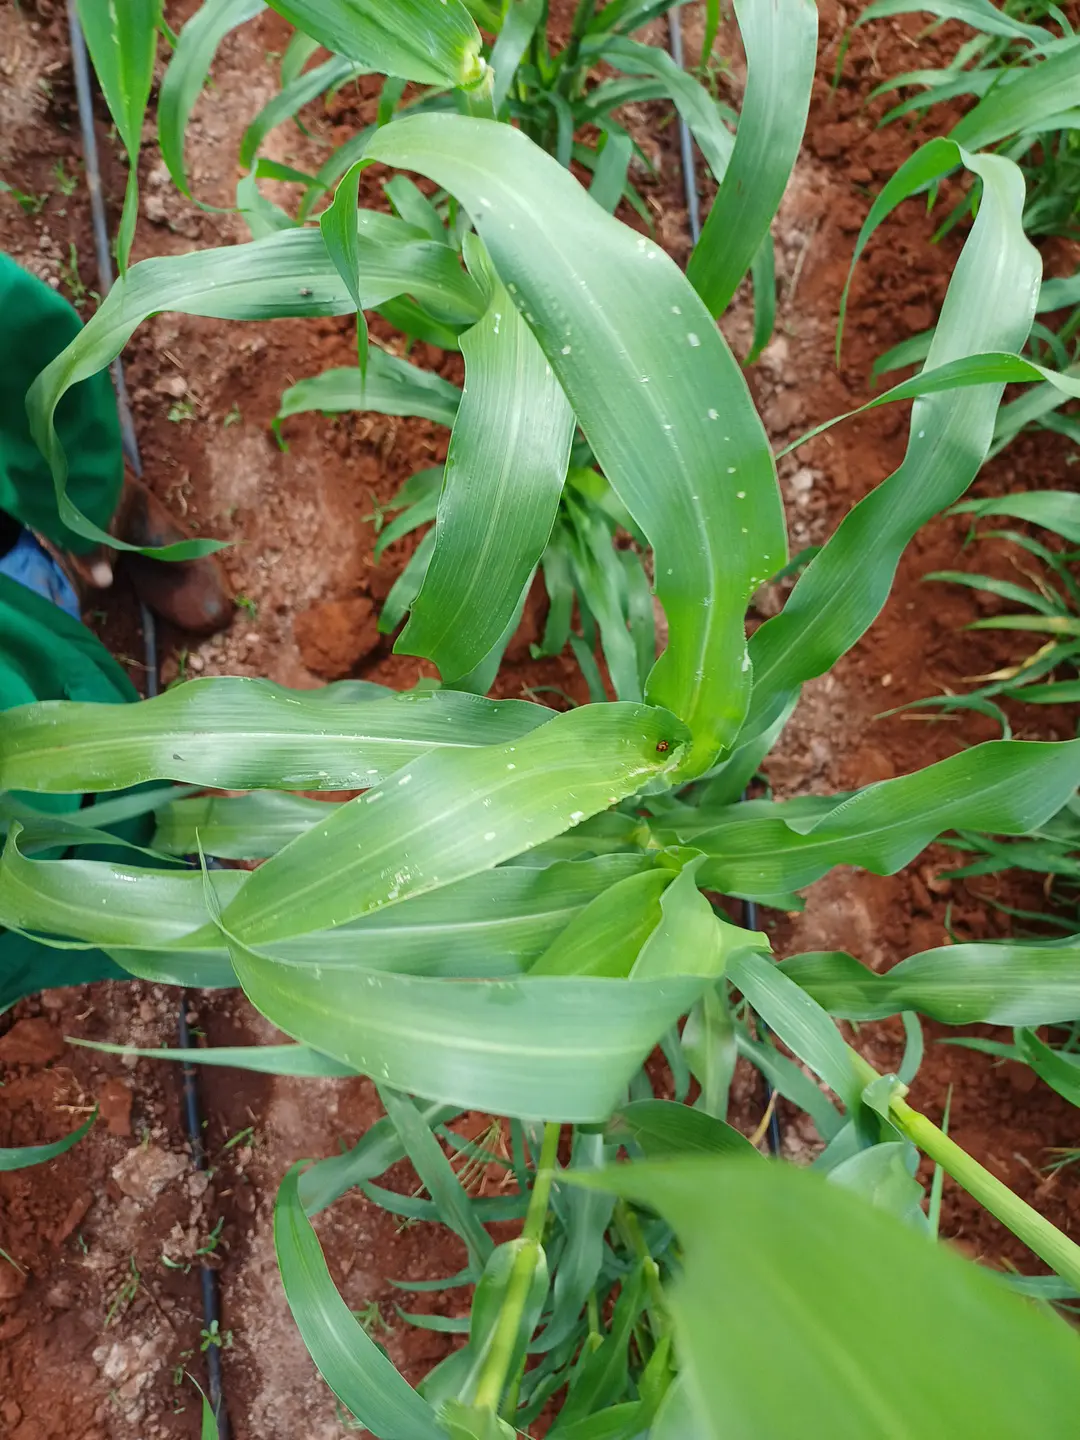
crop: pearl millet
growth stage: flowering
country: Kenya
